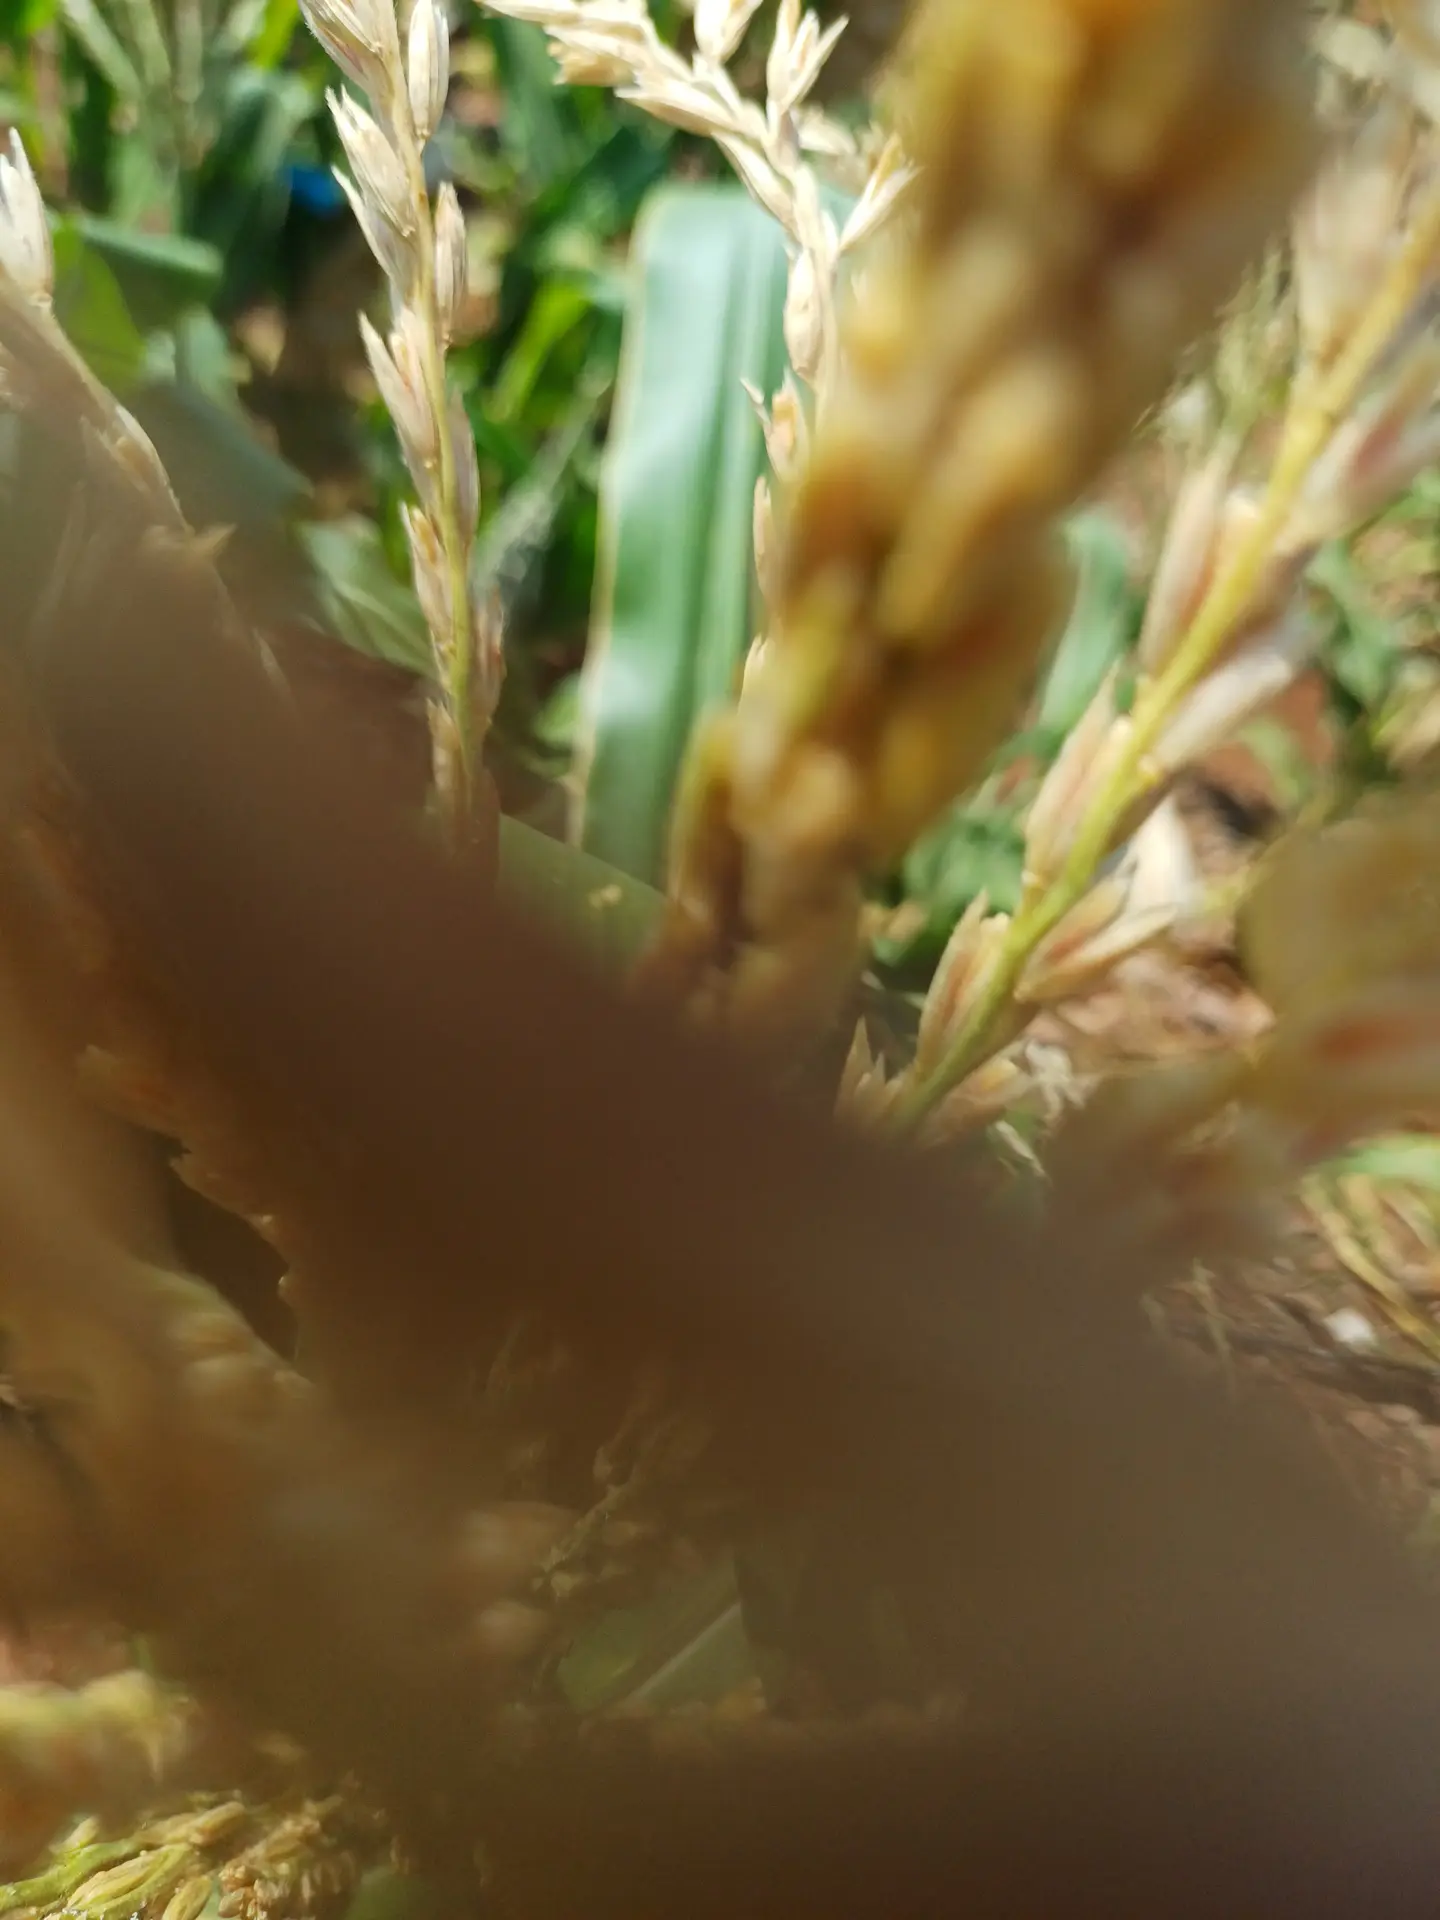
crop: maize
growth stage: flowering
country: Kenya
